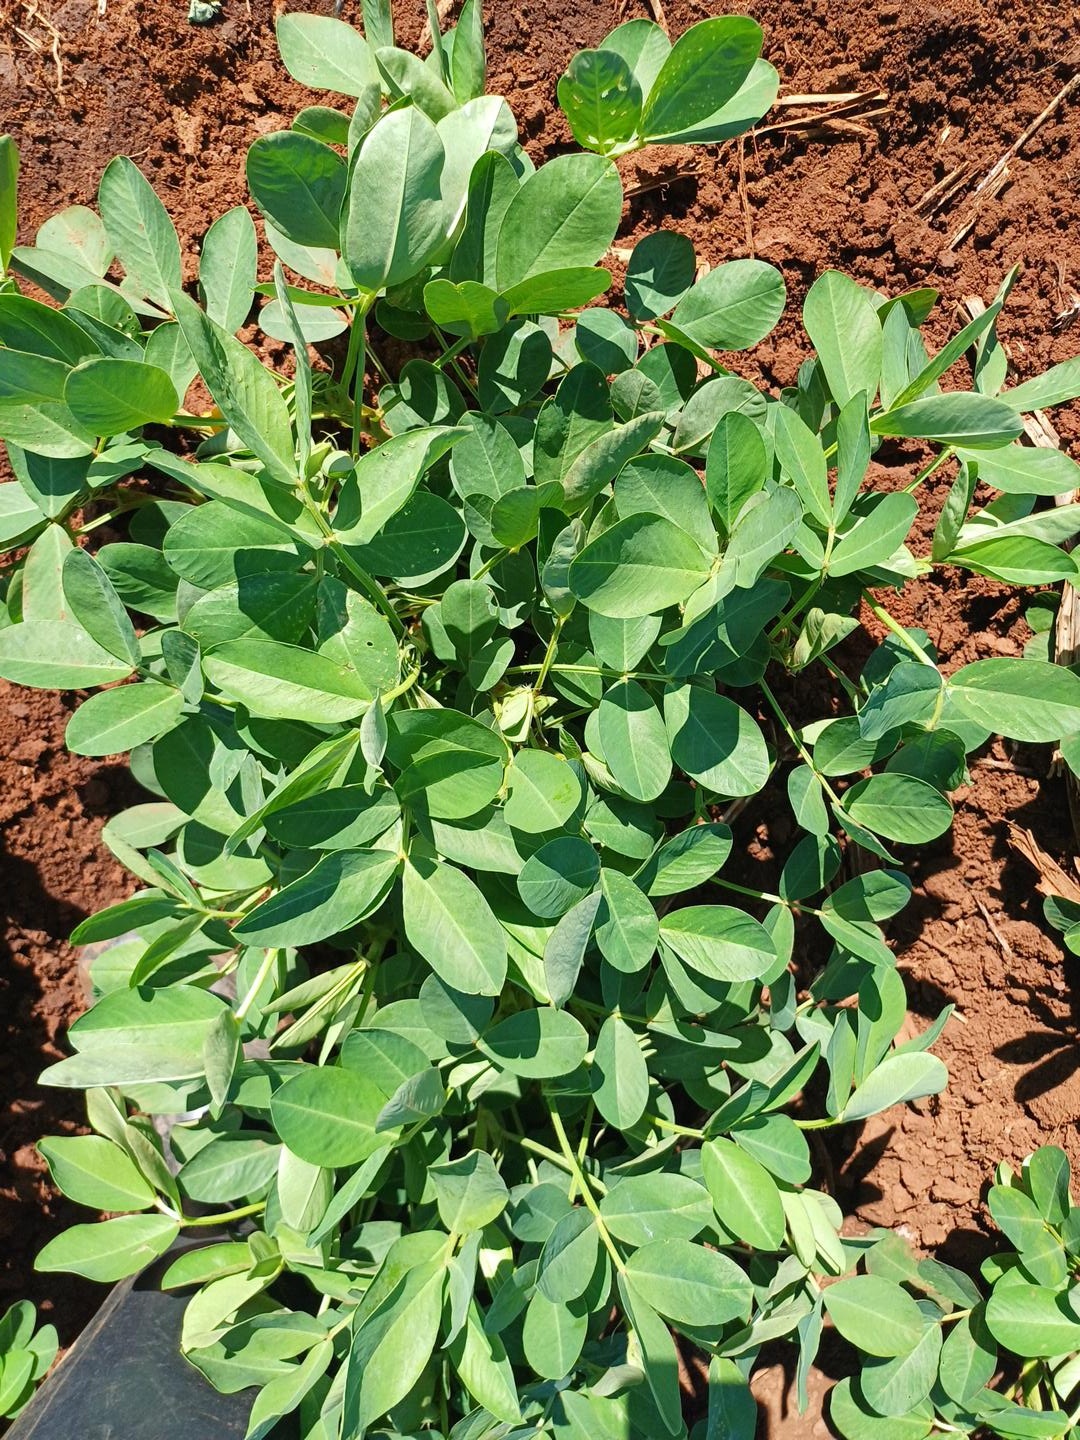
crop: groundnut
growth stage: flowering
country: Kenya
